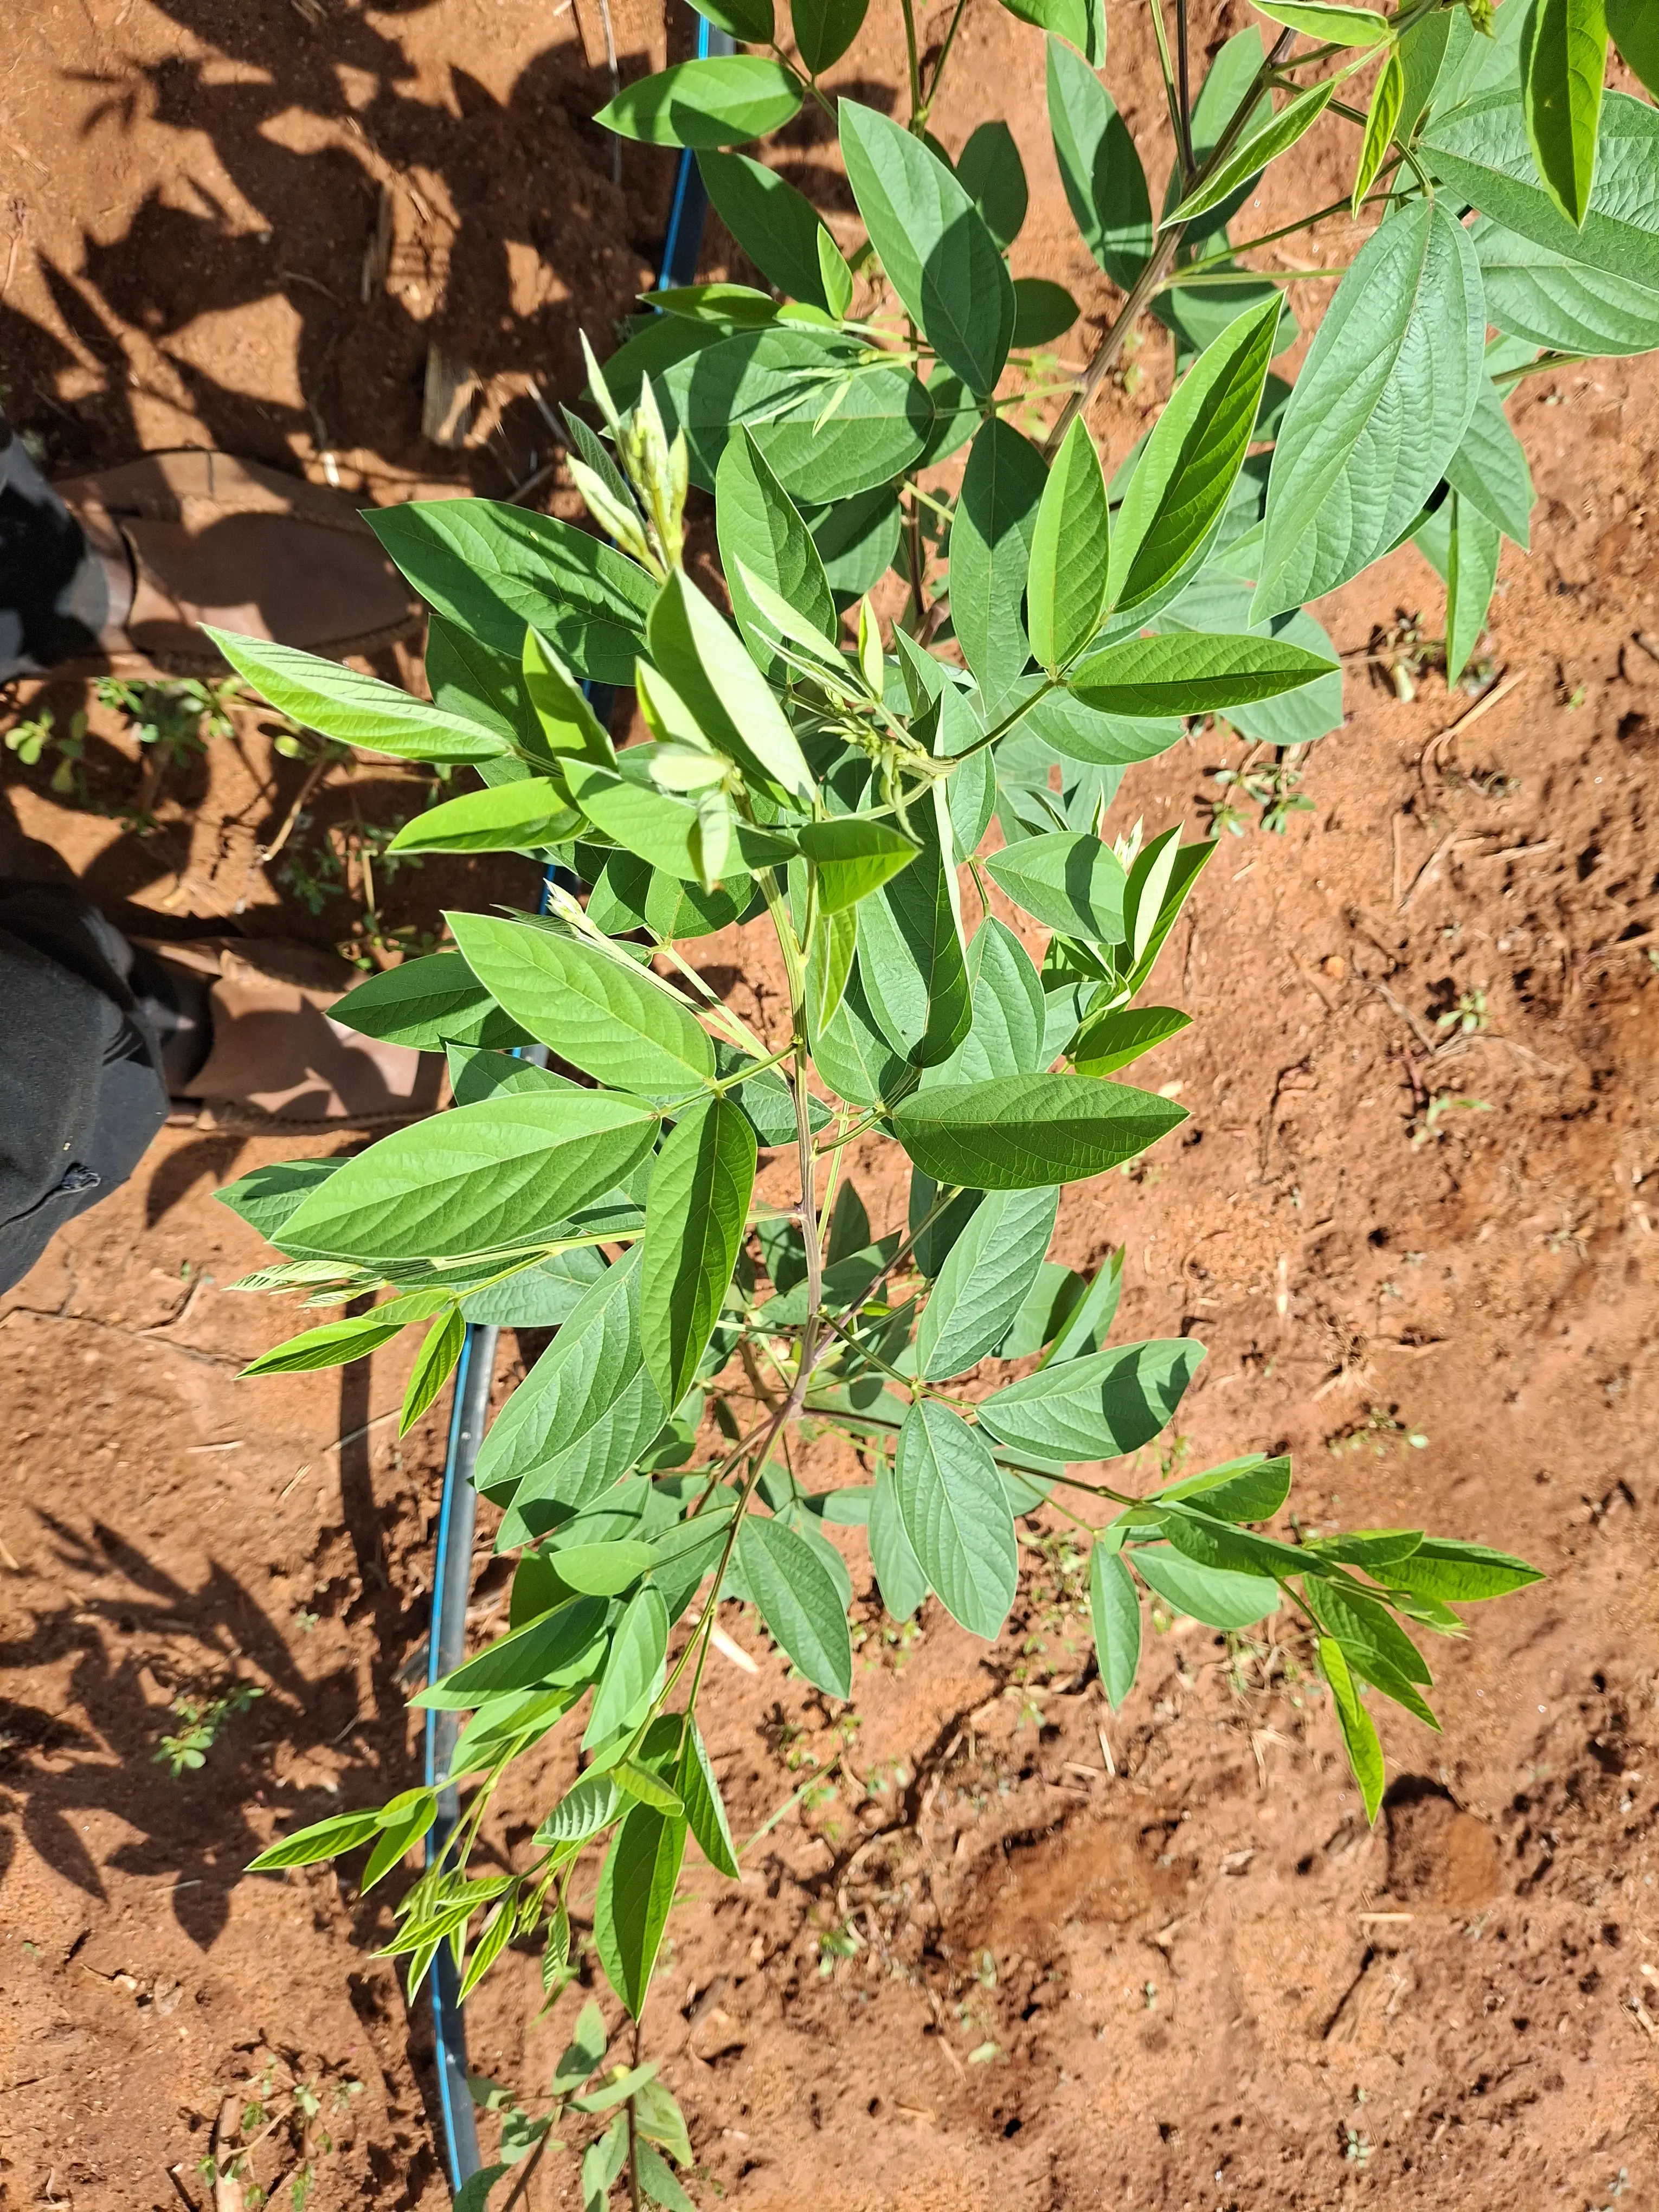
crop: pigeonpea
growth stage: vegetative
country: Kenya
